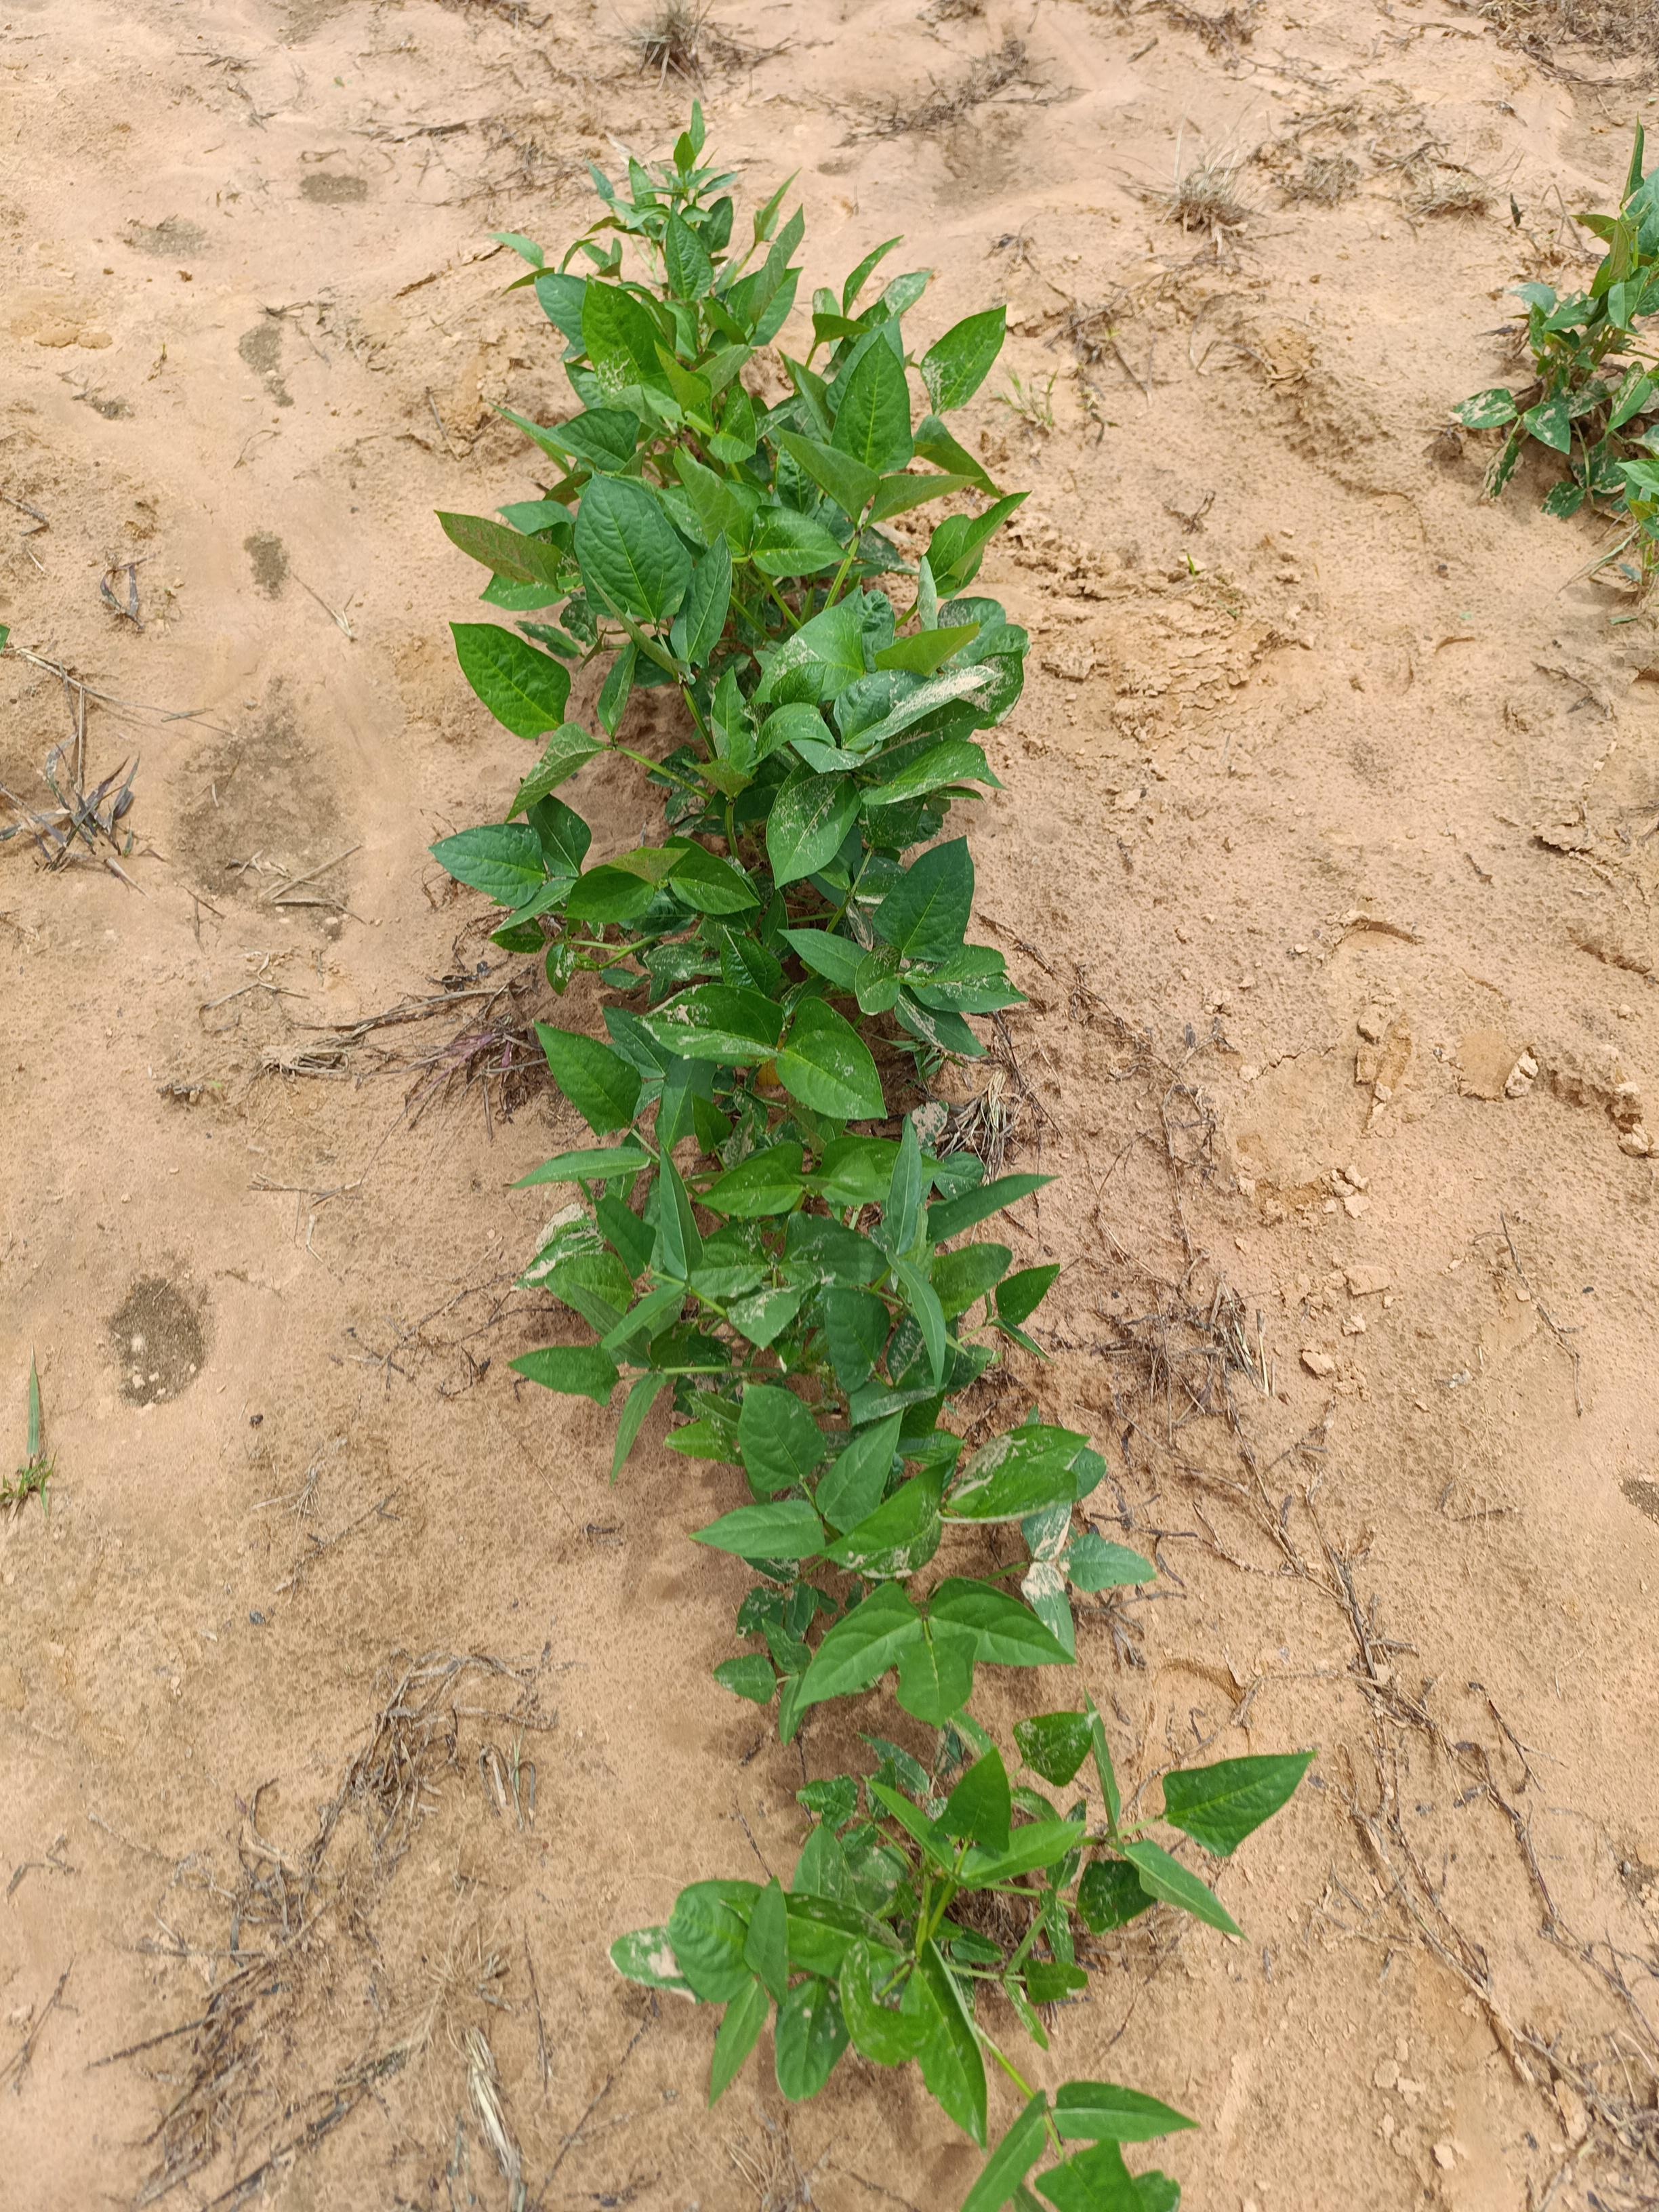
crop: cowpea
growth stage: emergence
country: Nigeria
